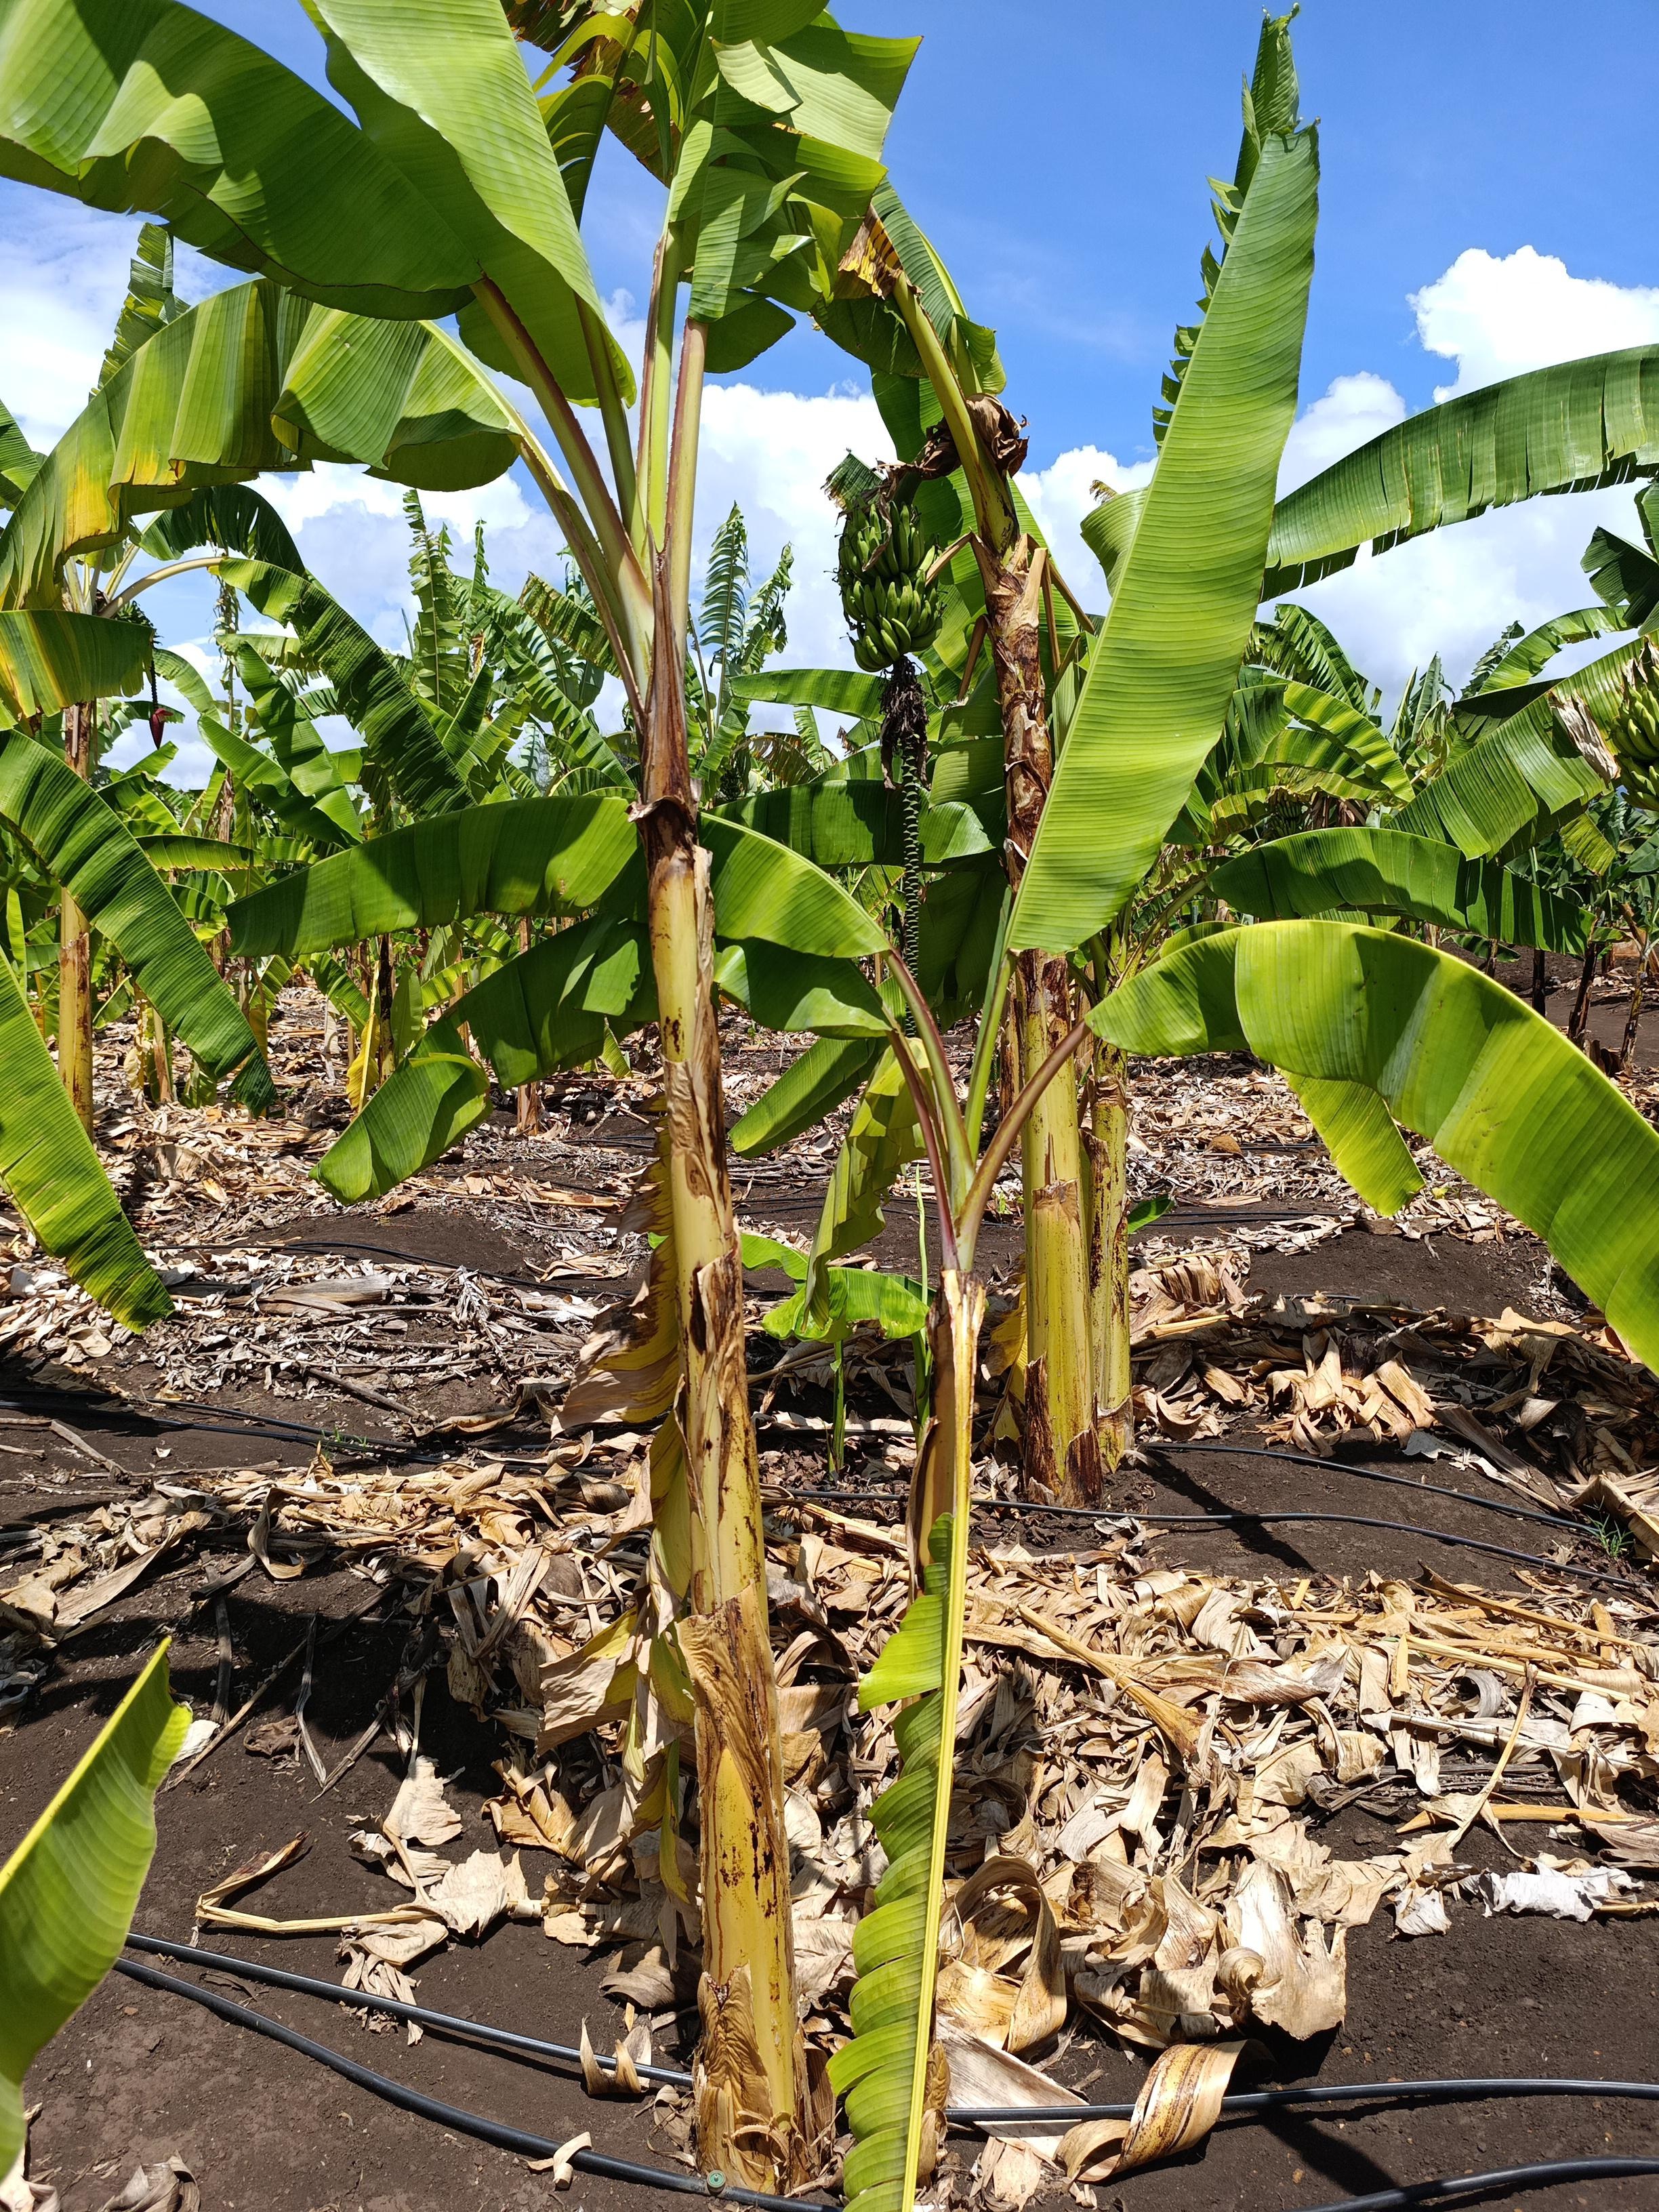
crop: banana
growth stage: vegetative
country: Tanzania
